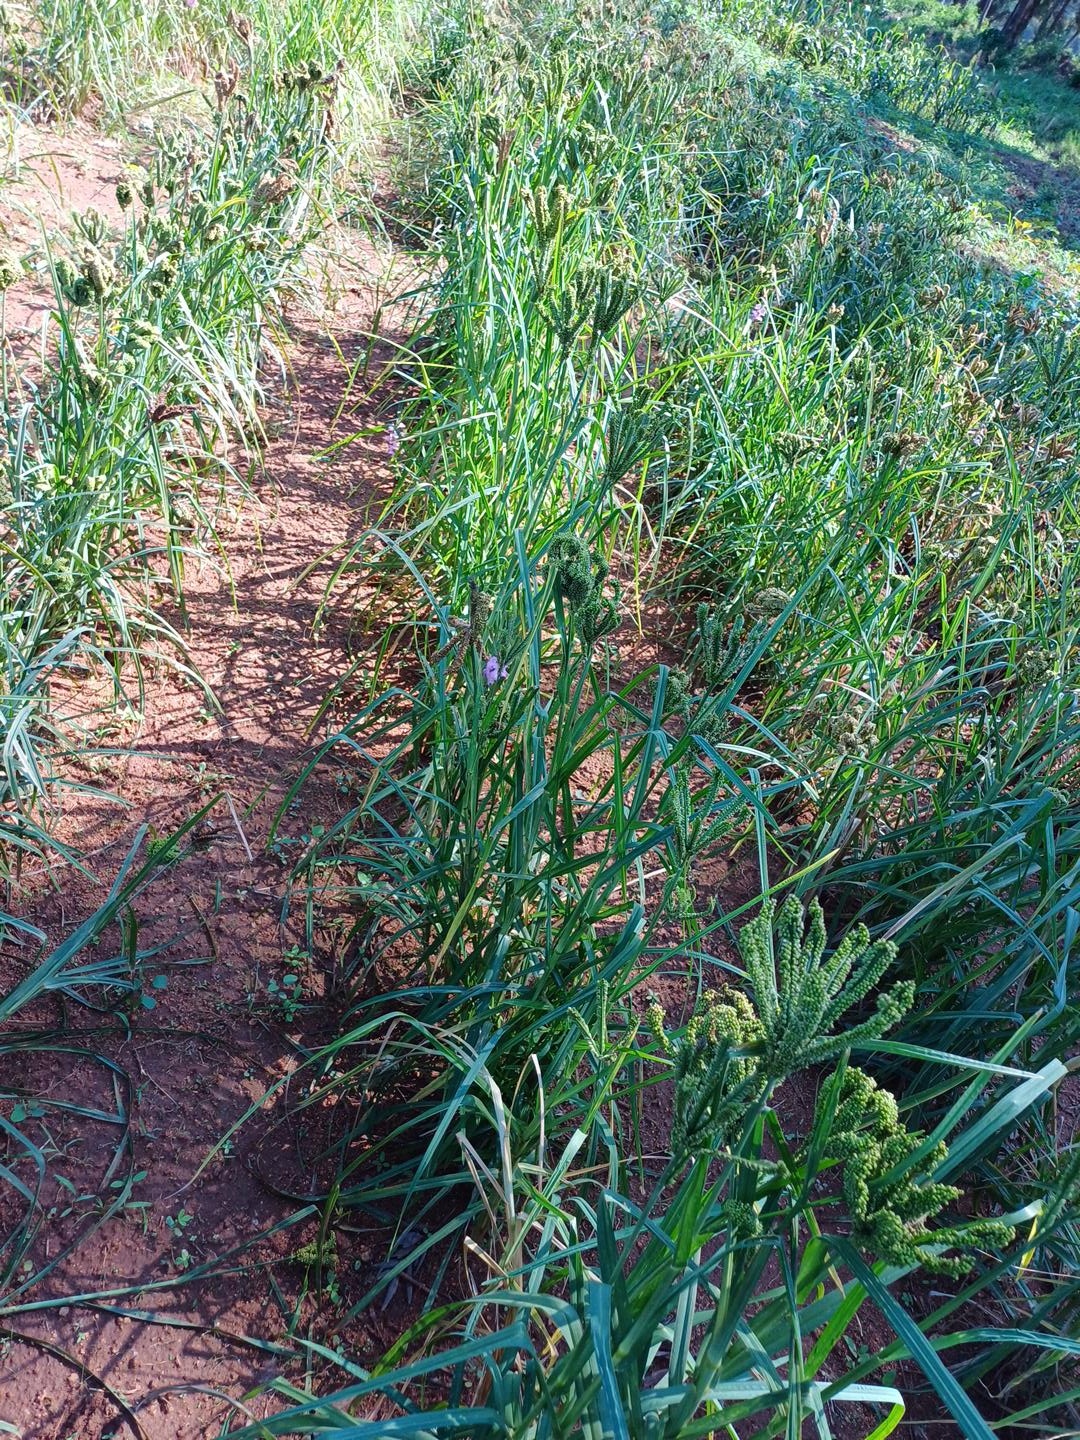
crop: finger millet
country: Kenya
